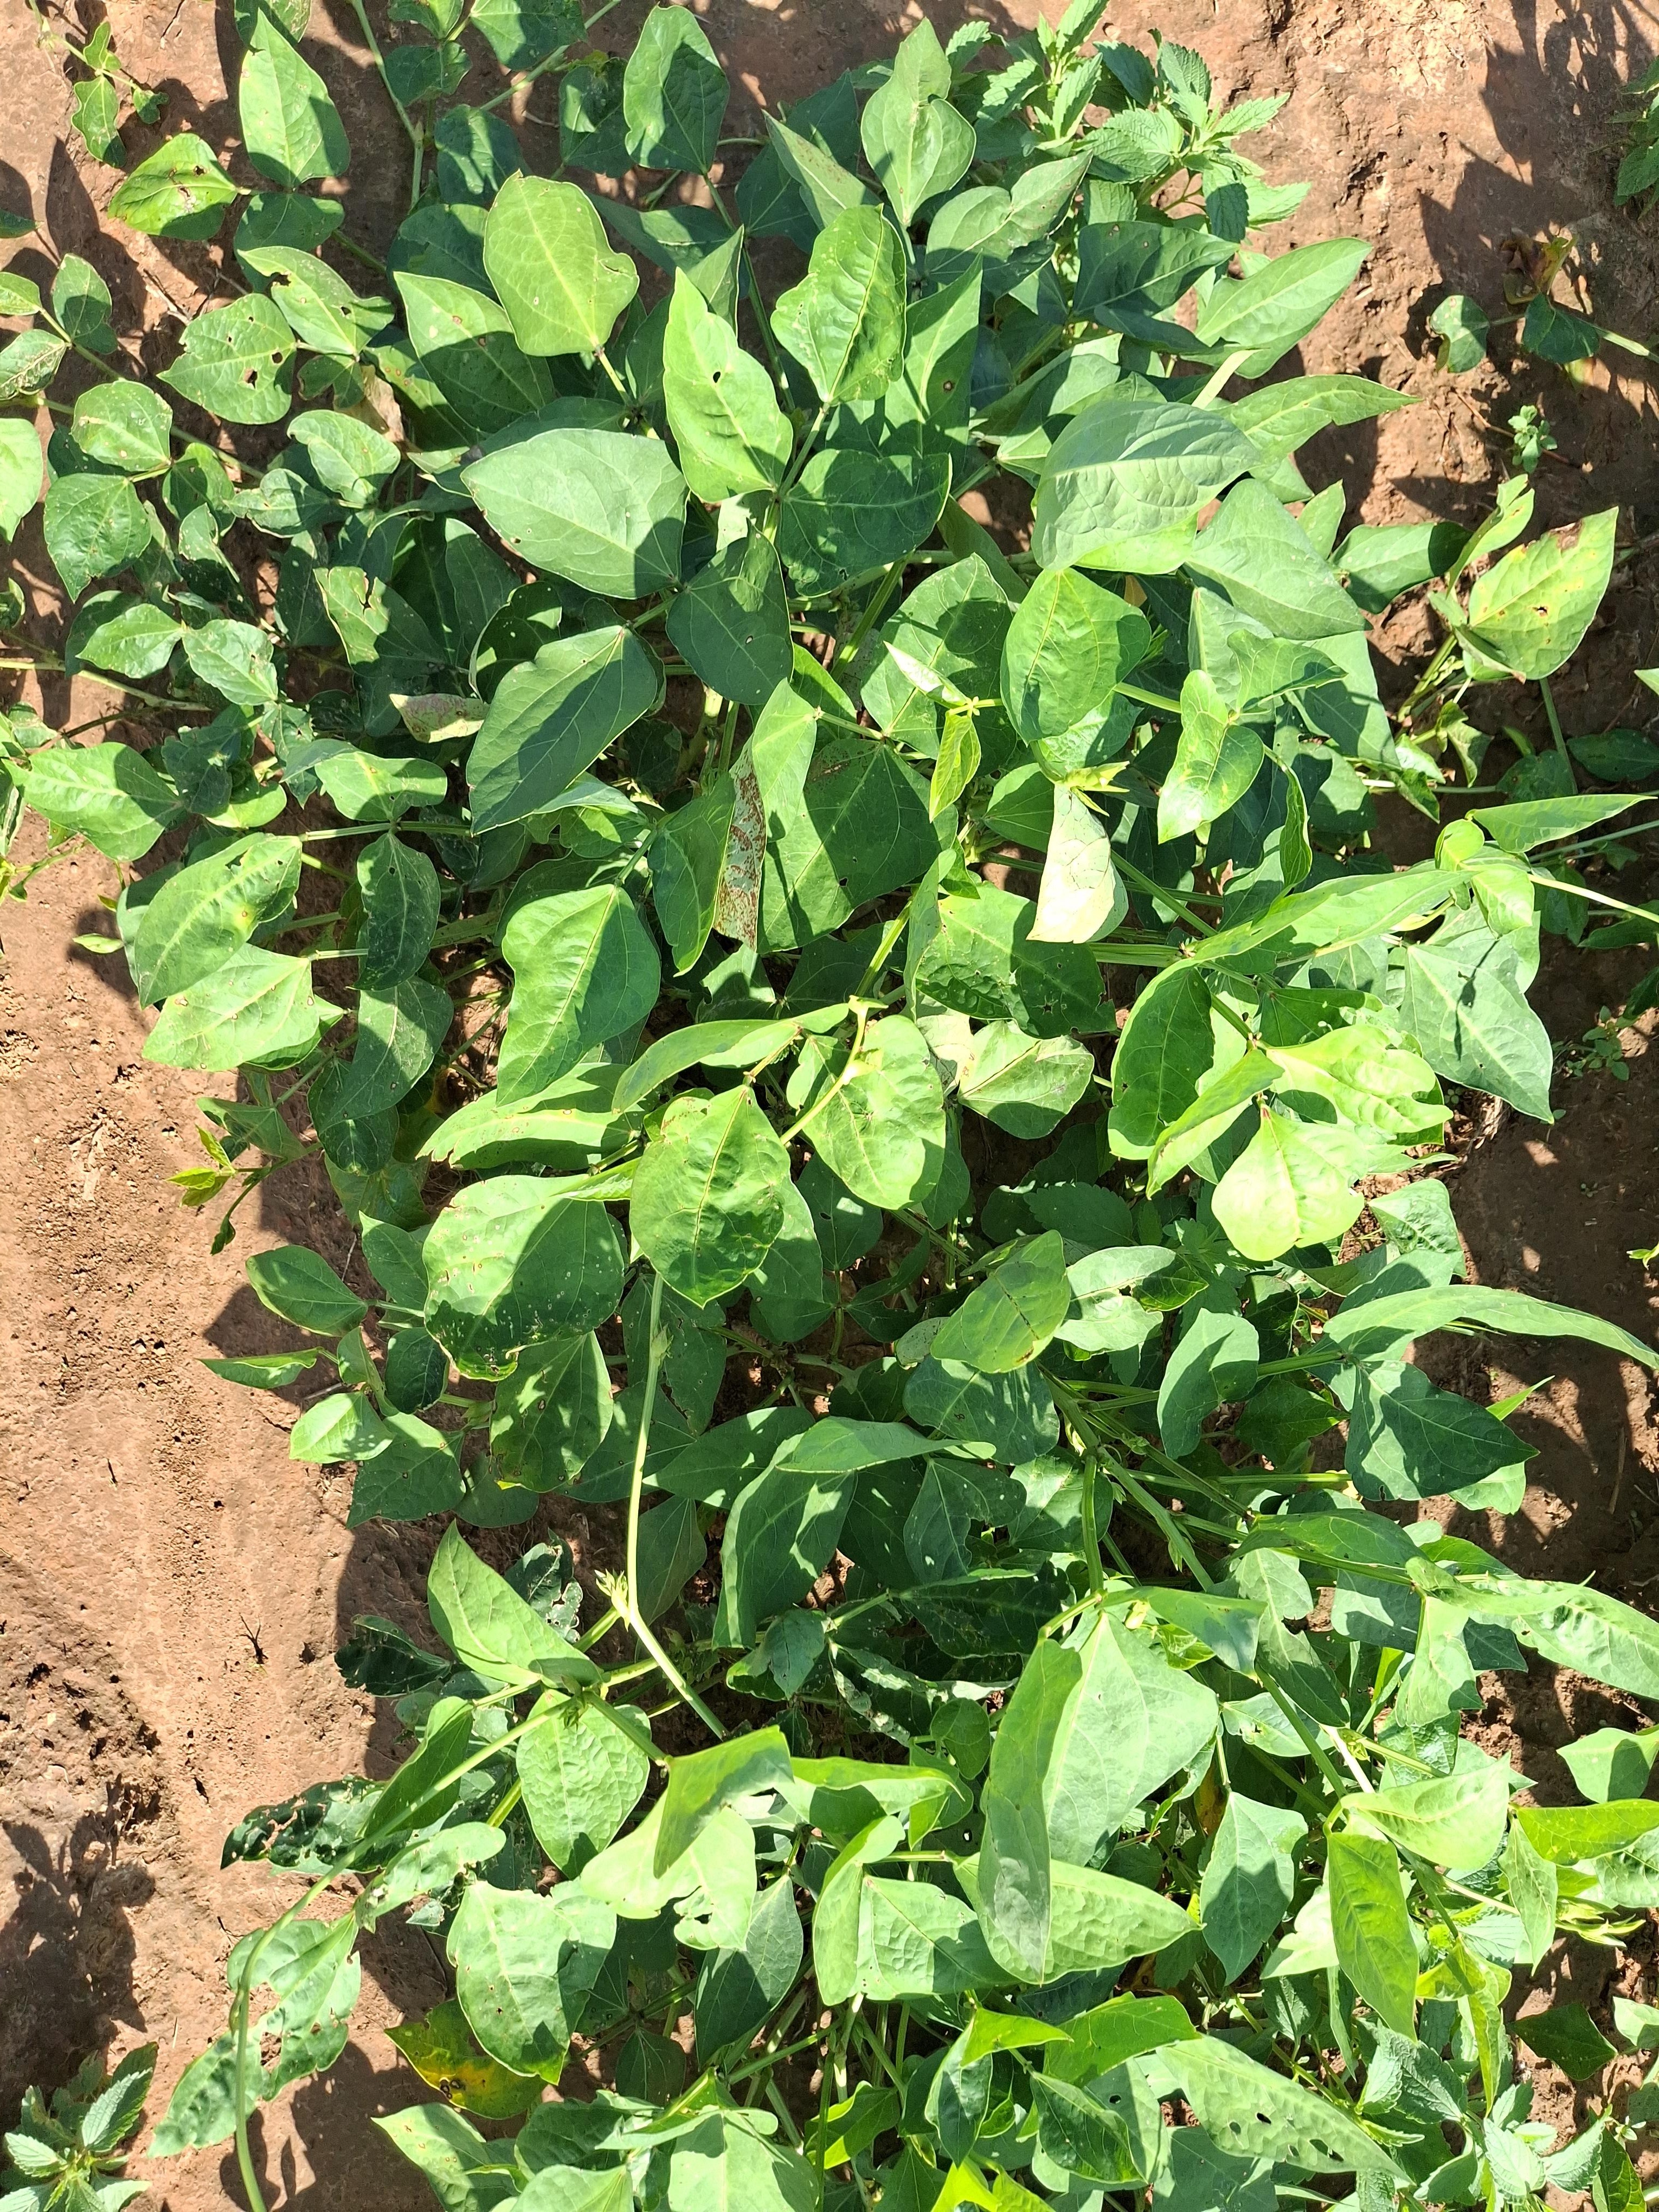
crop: cowpea
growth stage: flowering
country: Nigeria
